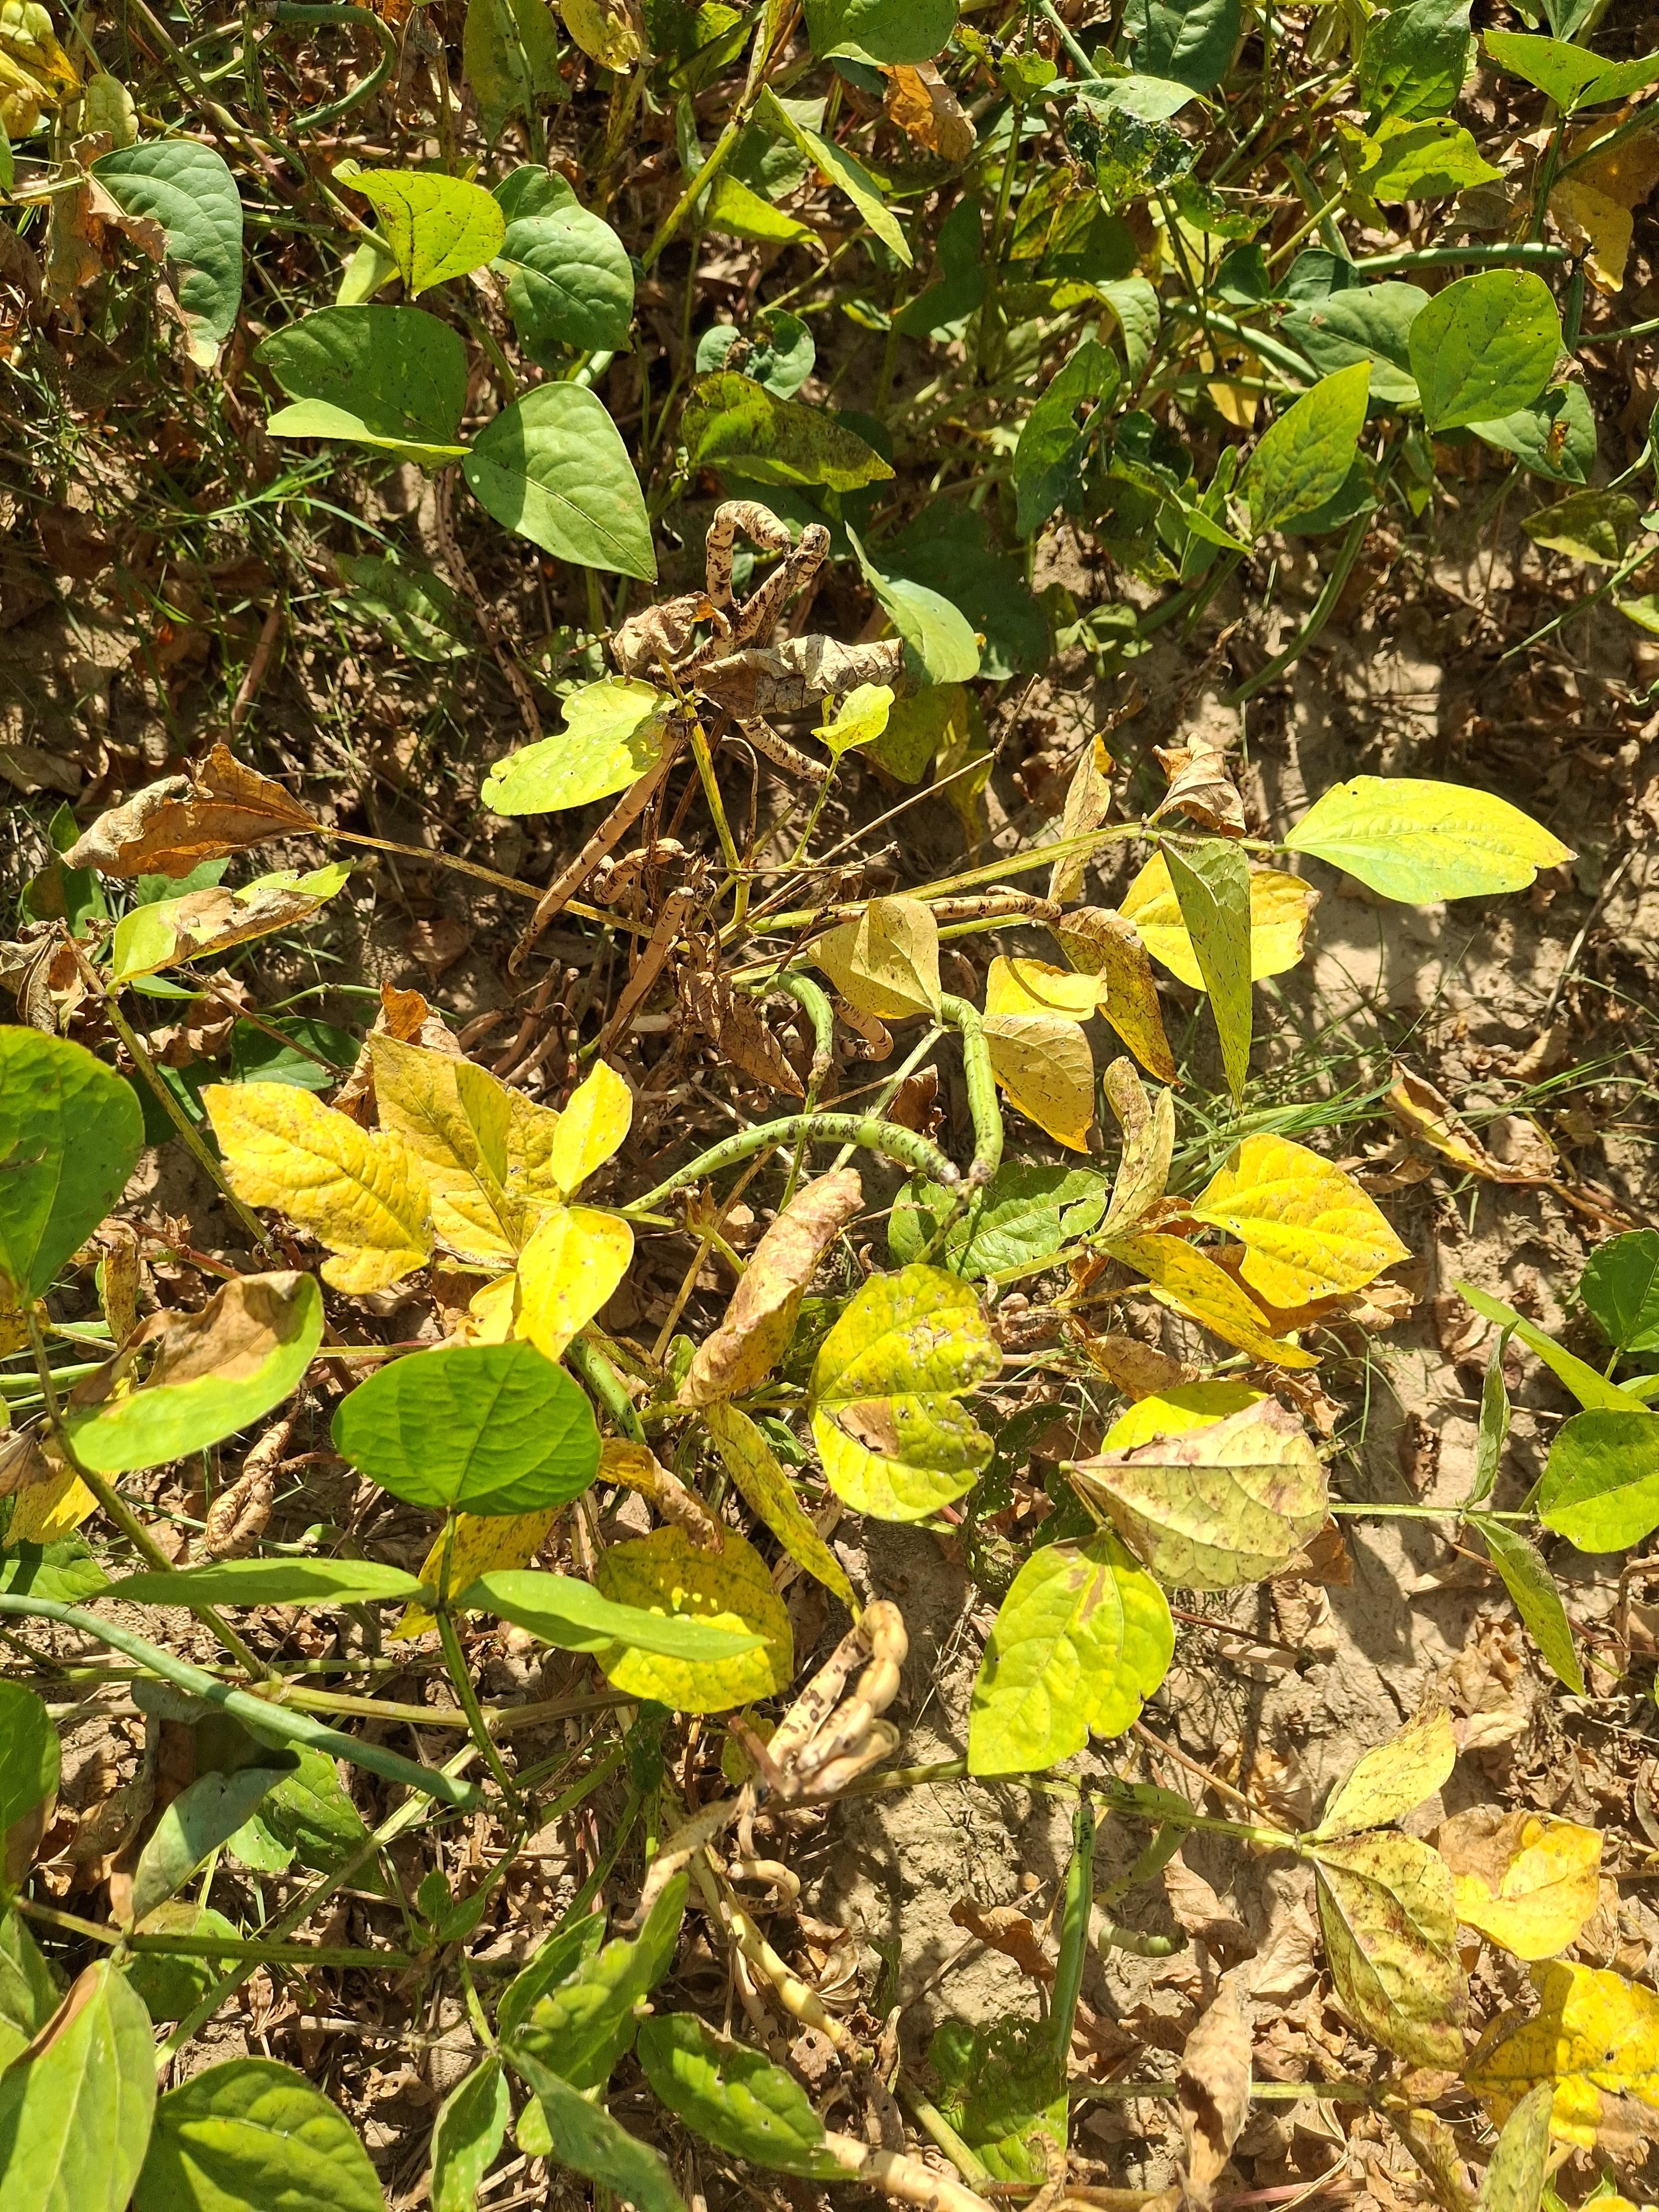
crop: cowpea
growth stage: maturity
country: Nigeria
